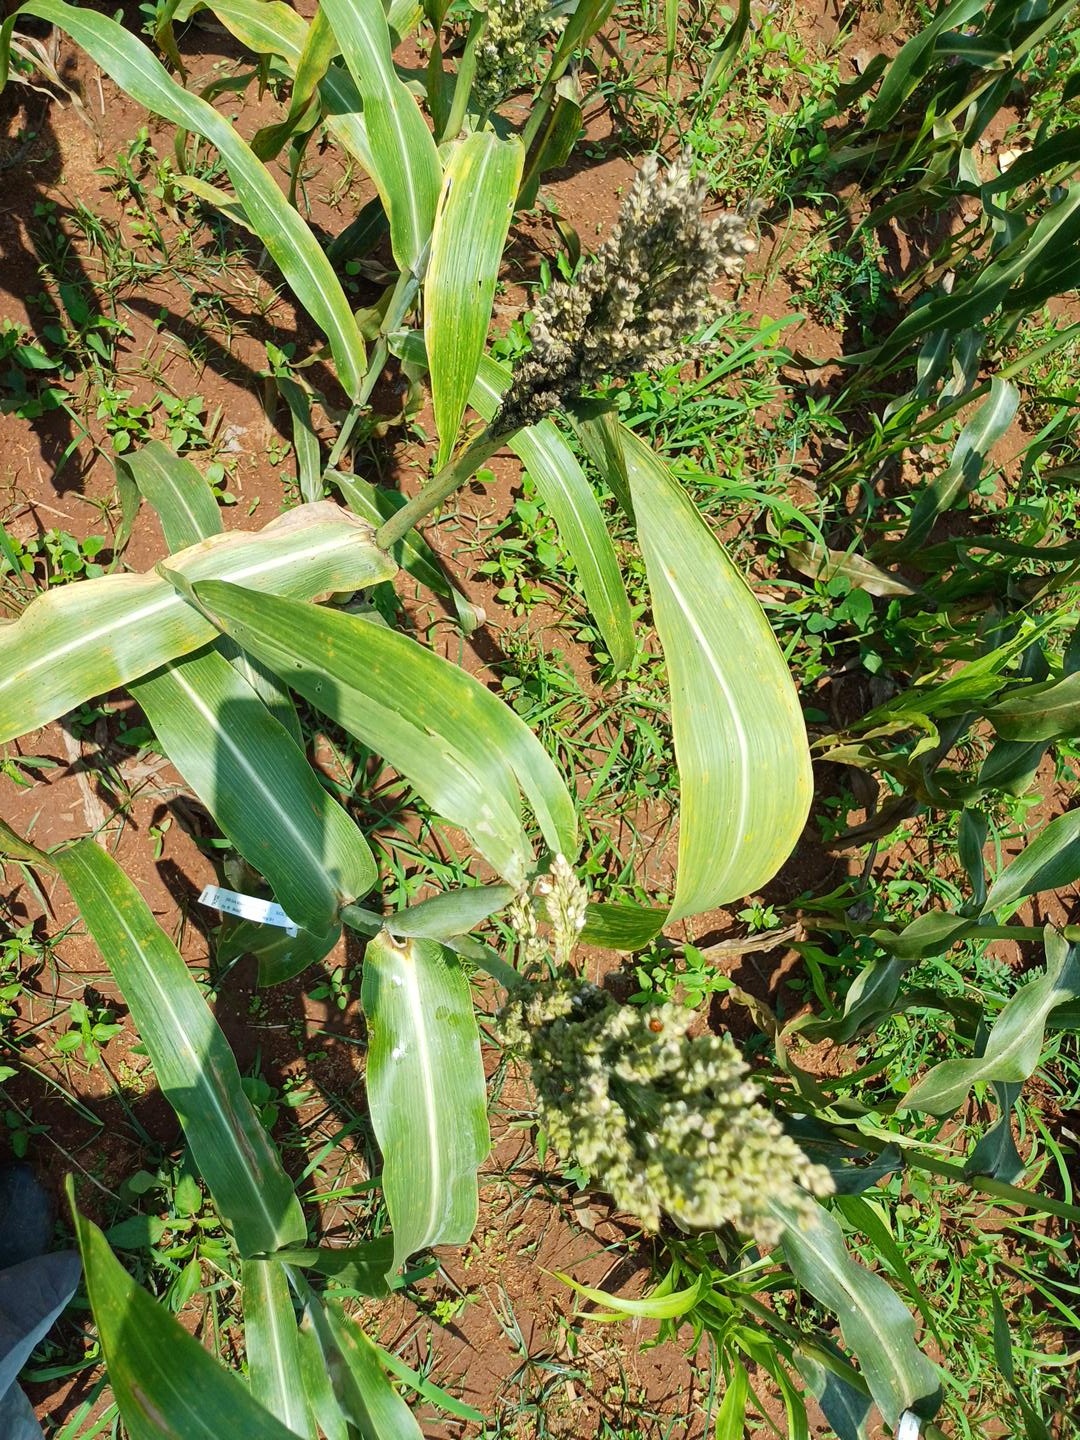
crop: sorghum
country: Kenya
